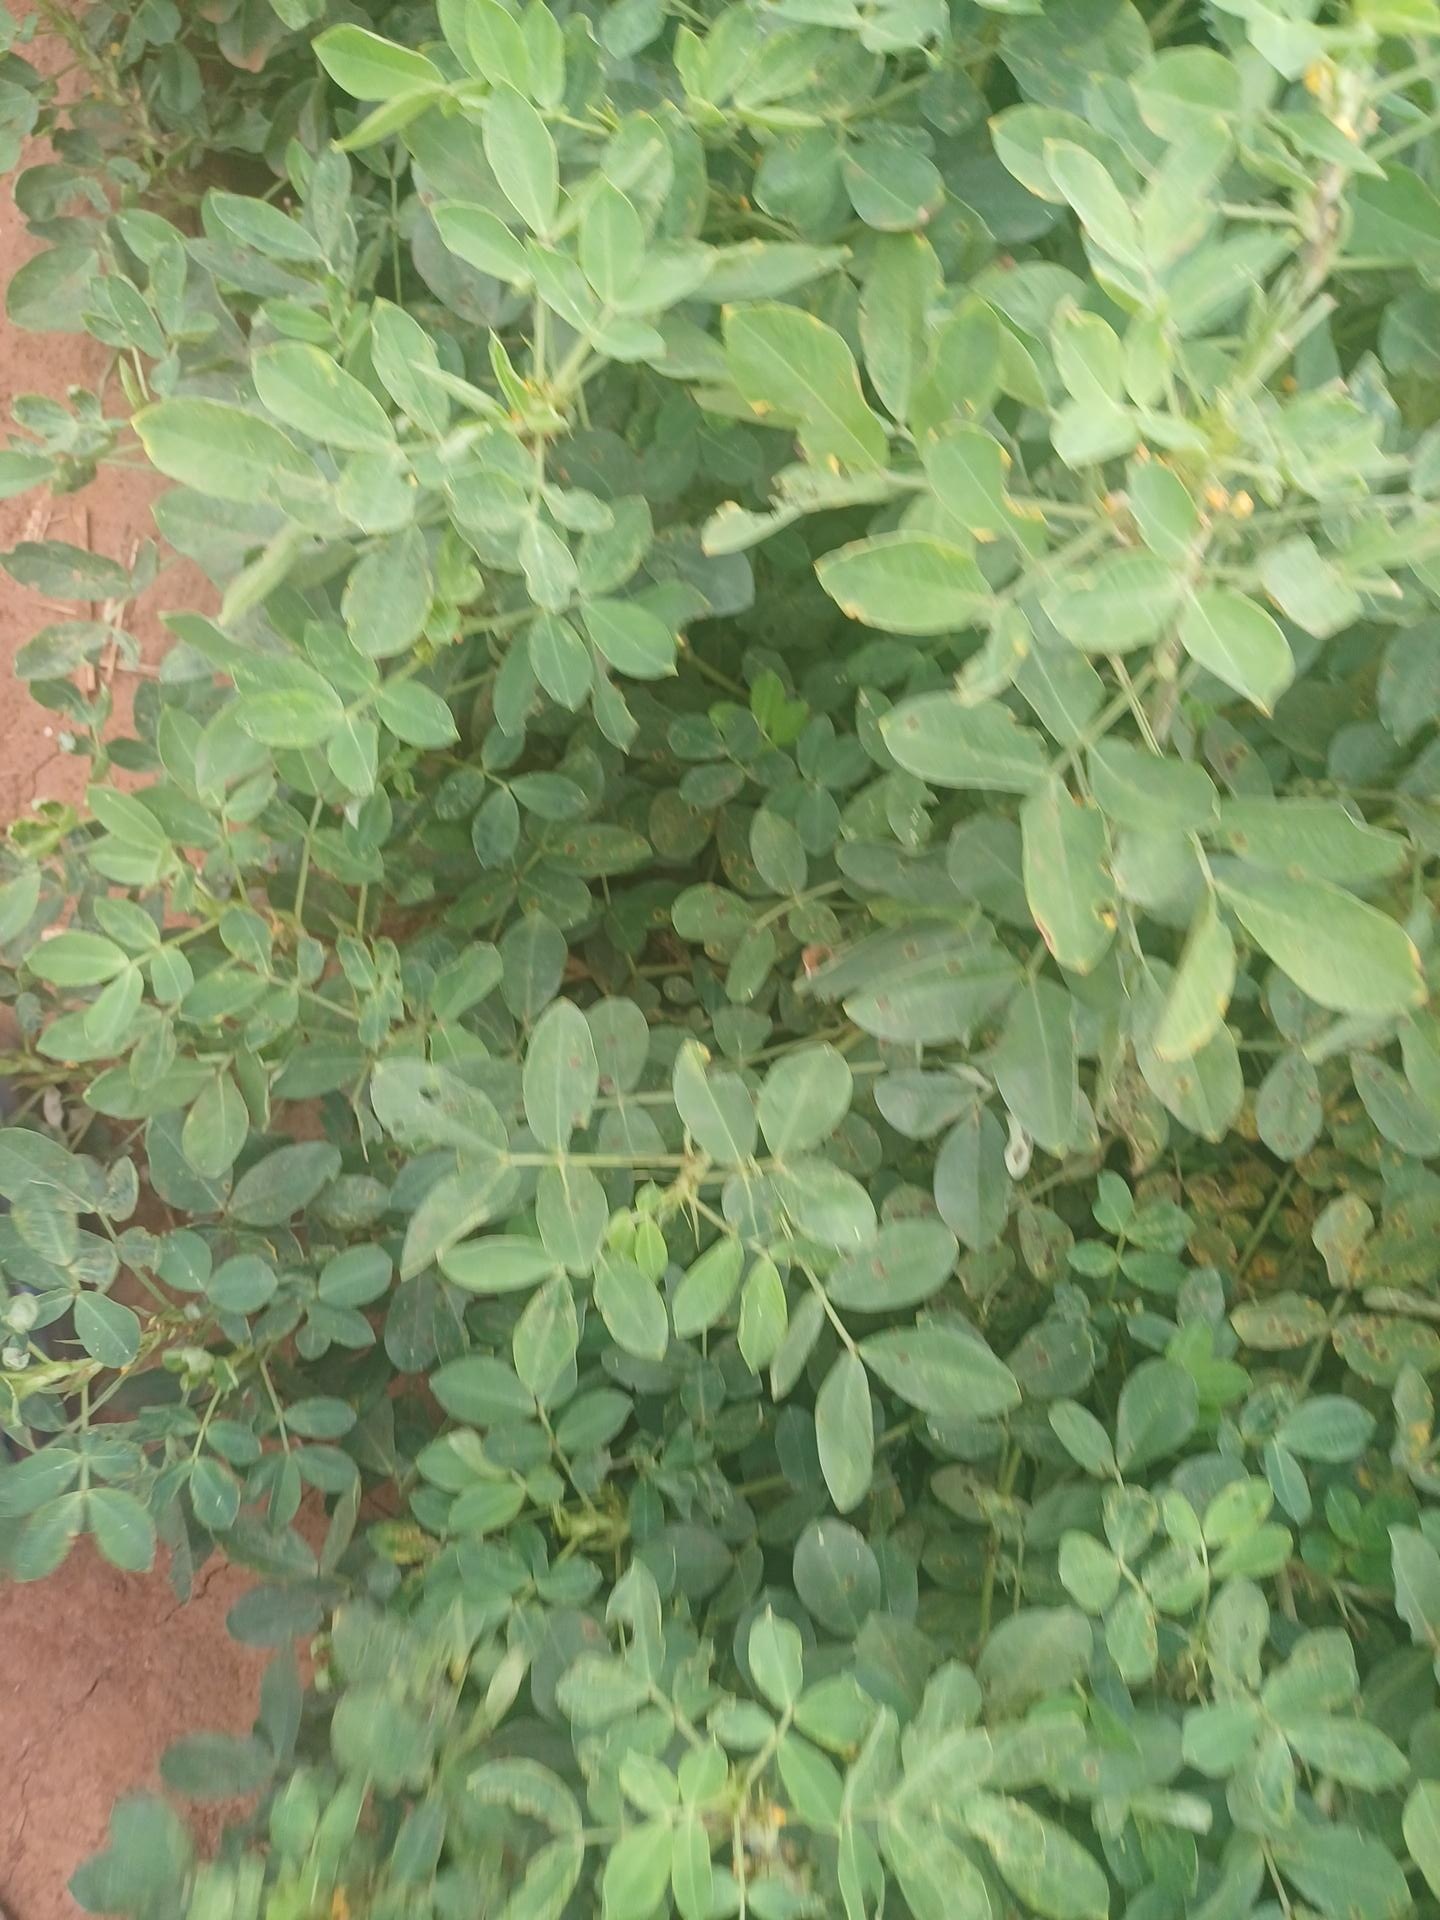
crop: groundnut
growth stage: pegging
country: Kenya
